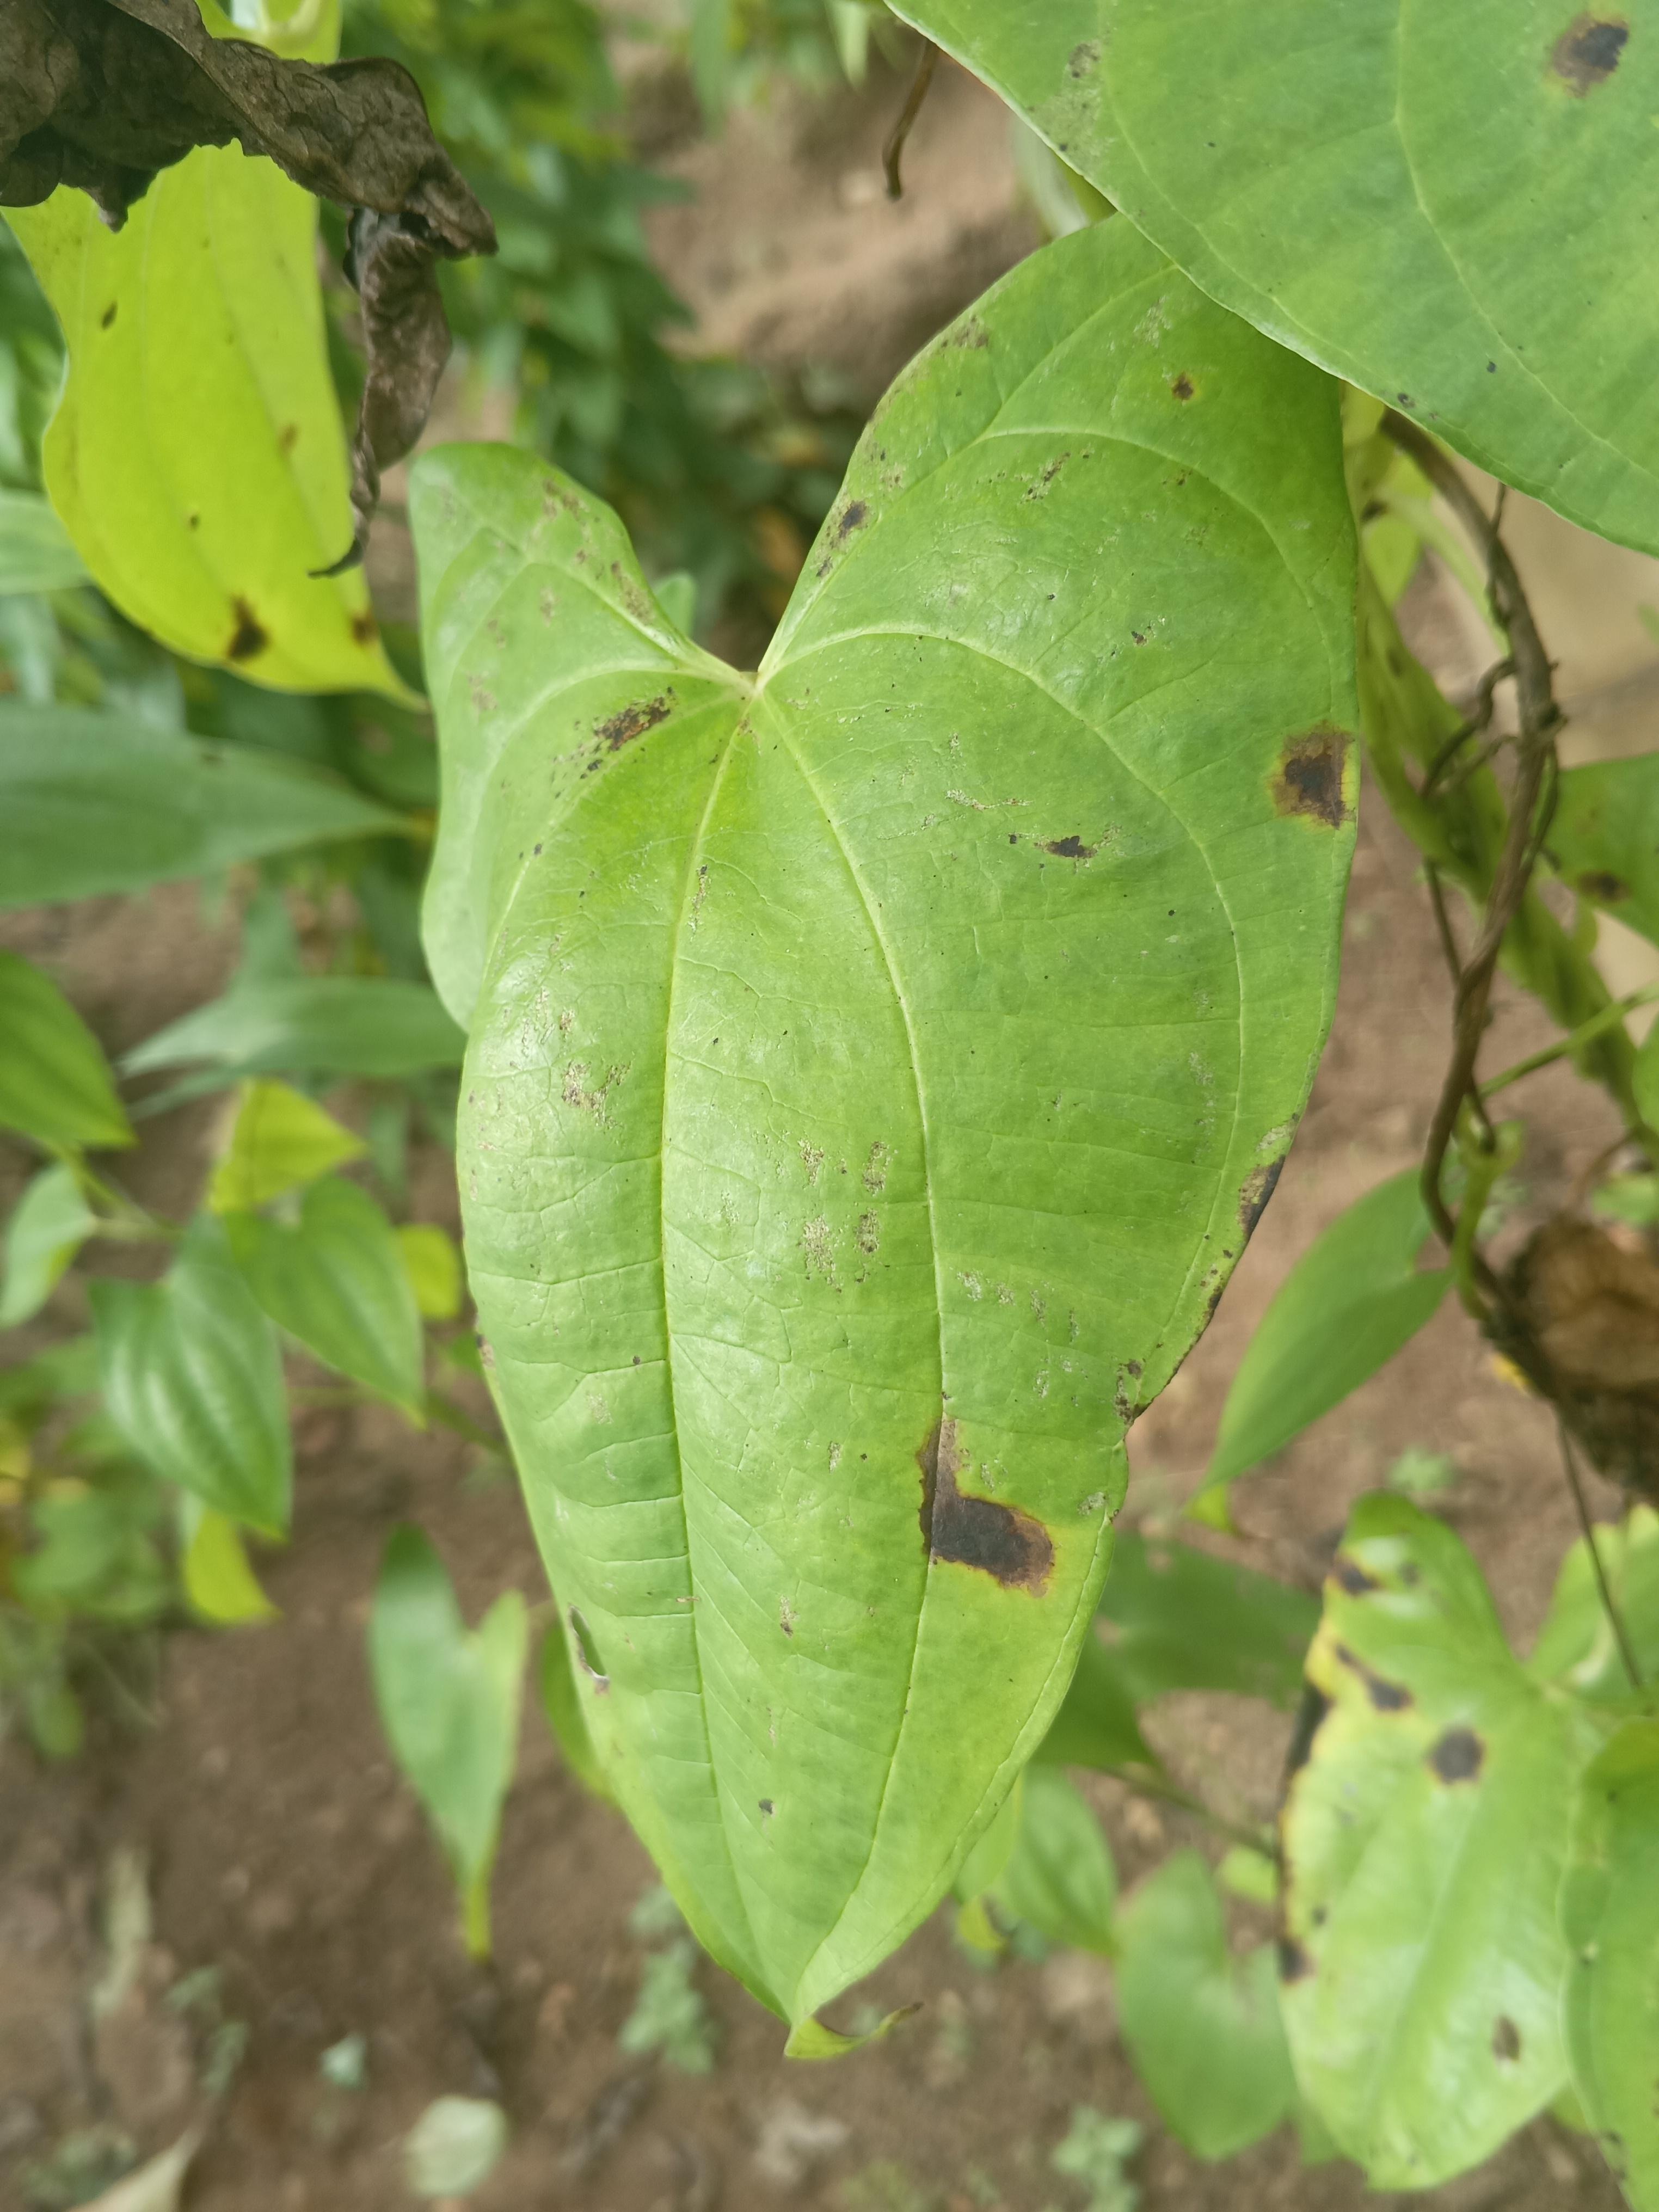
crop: yam
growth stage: vegetative
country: Nigeria
